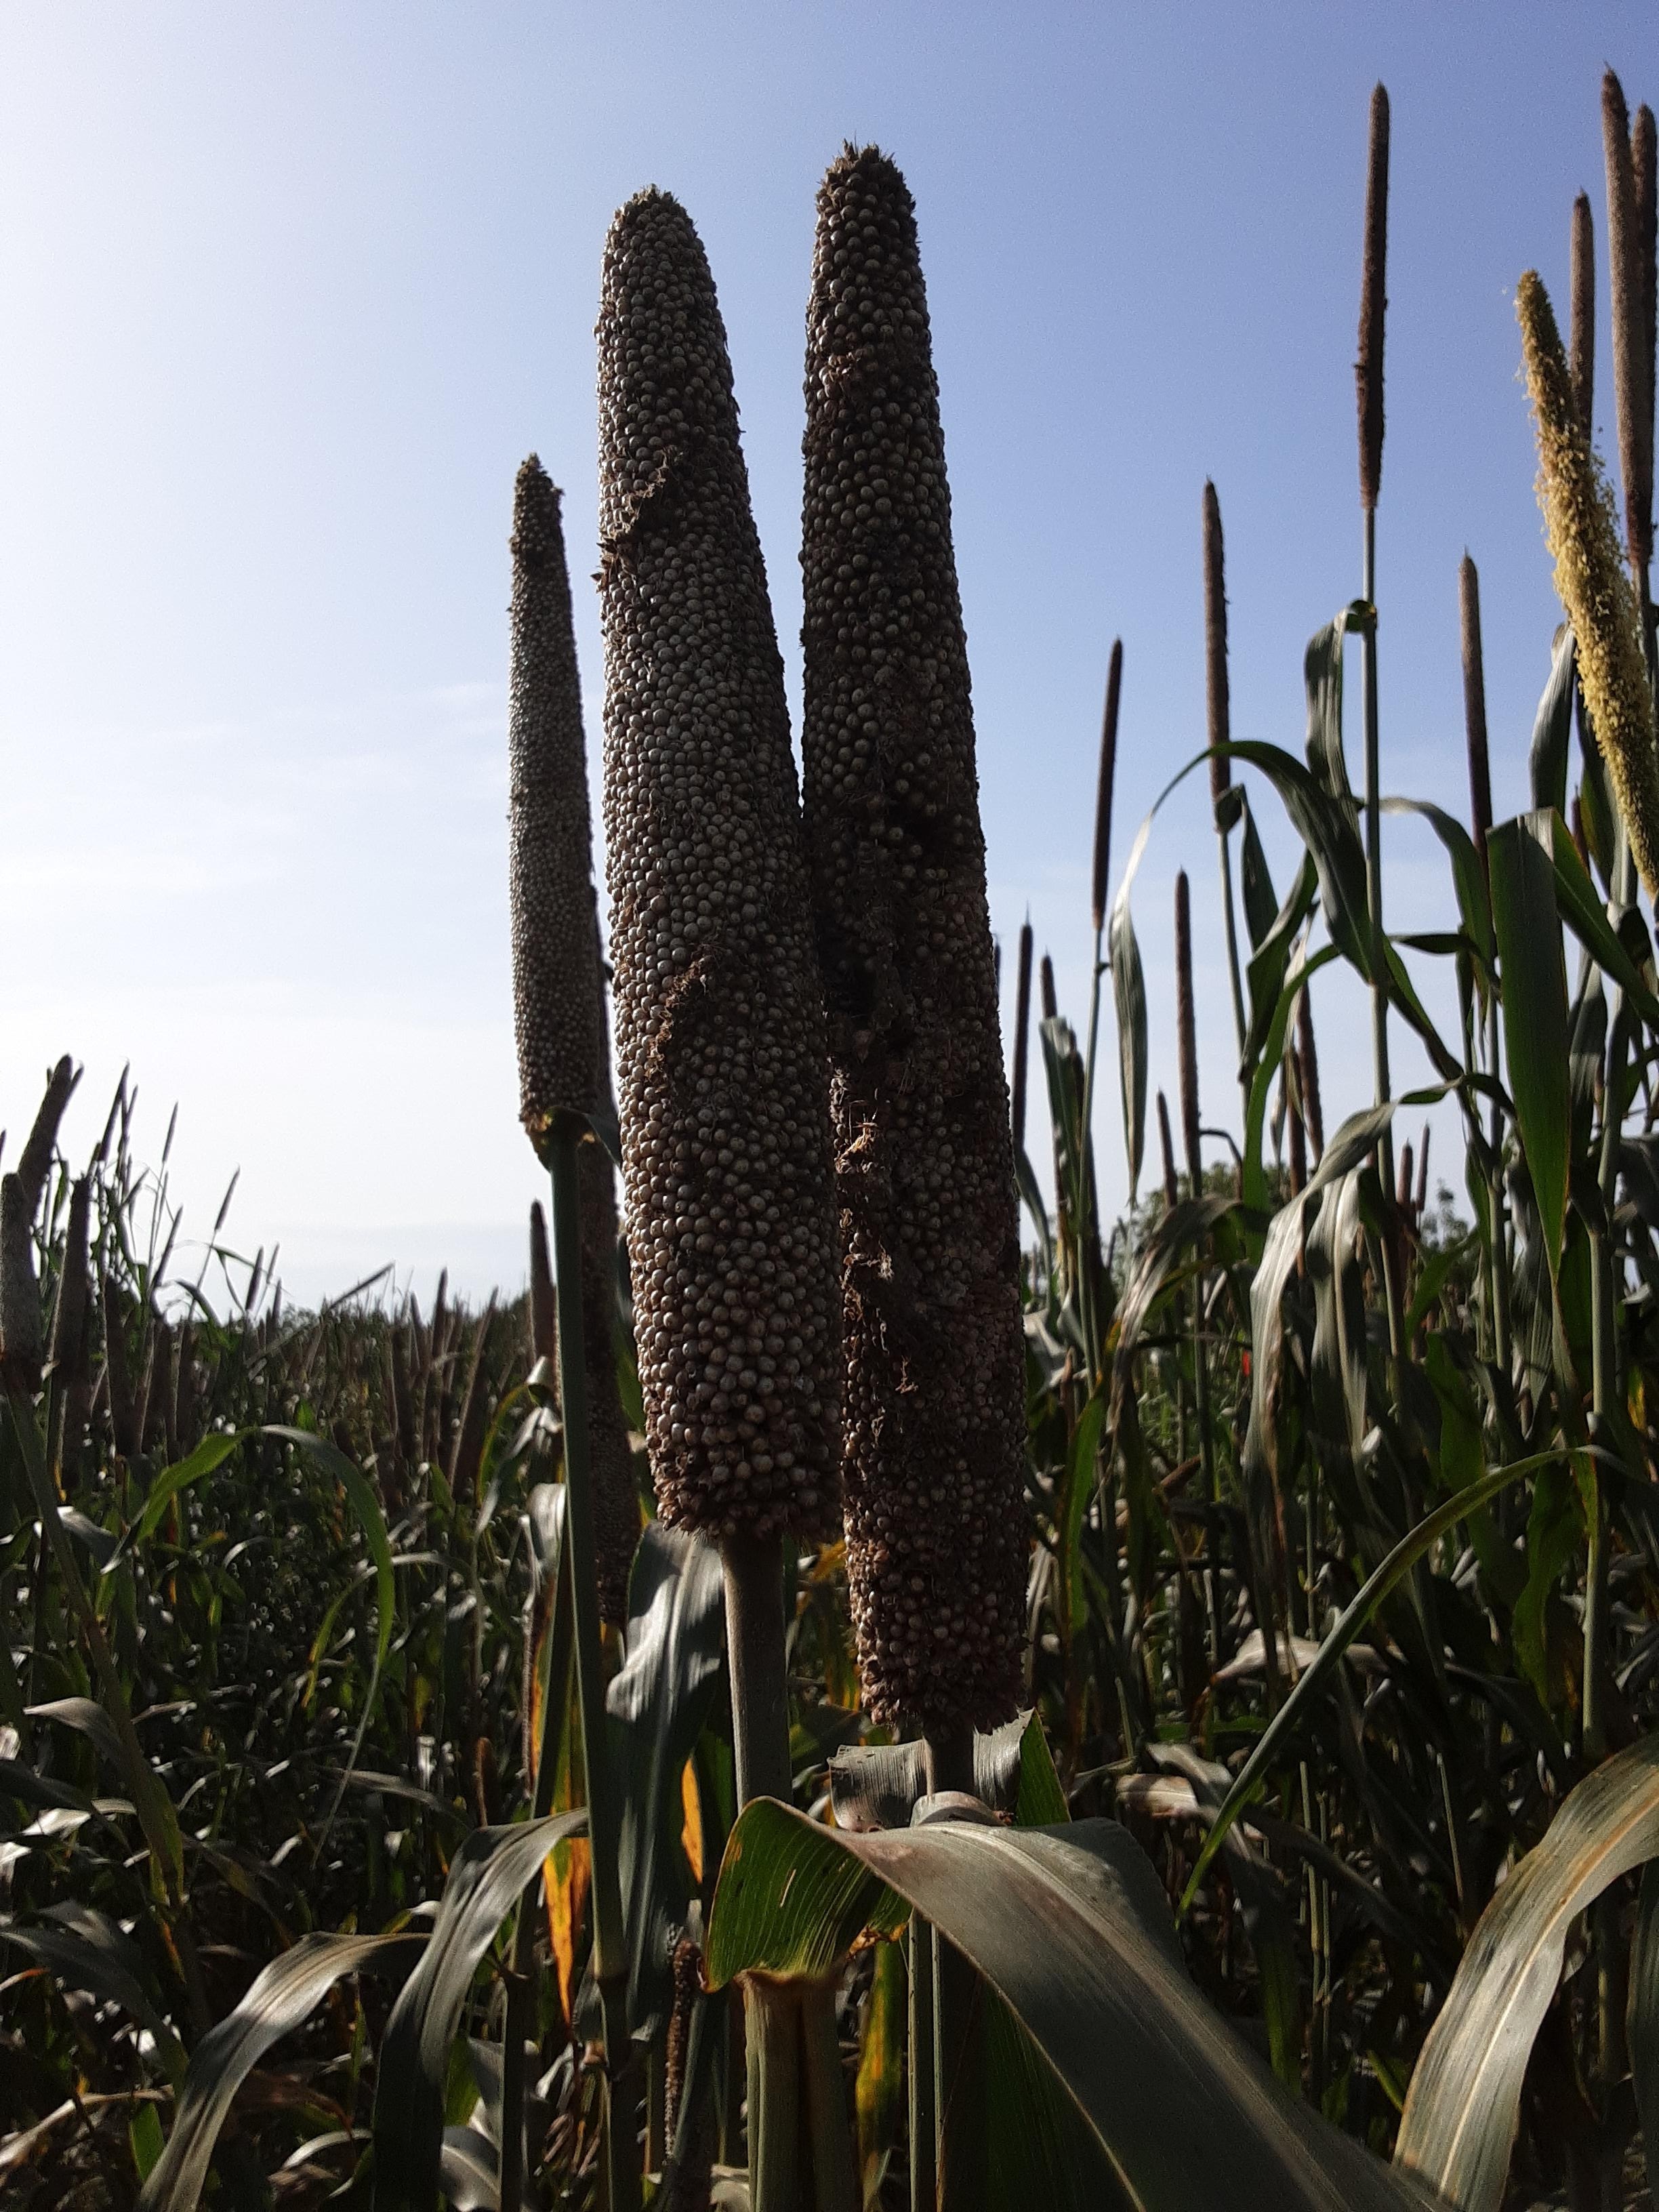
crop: pearl millet
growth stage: filling grain
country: Senegal
